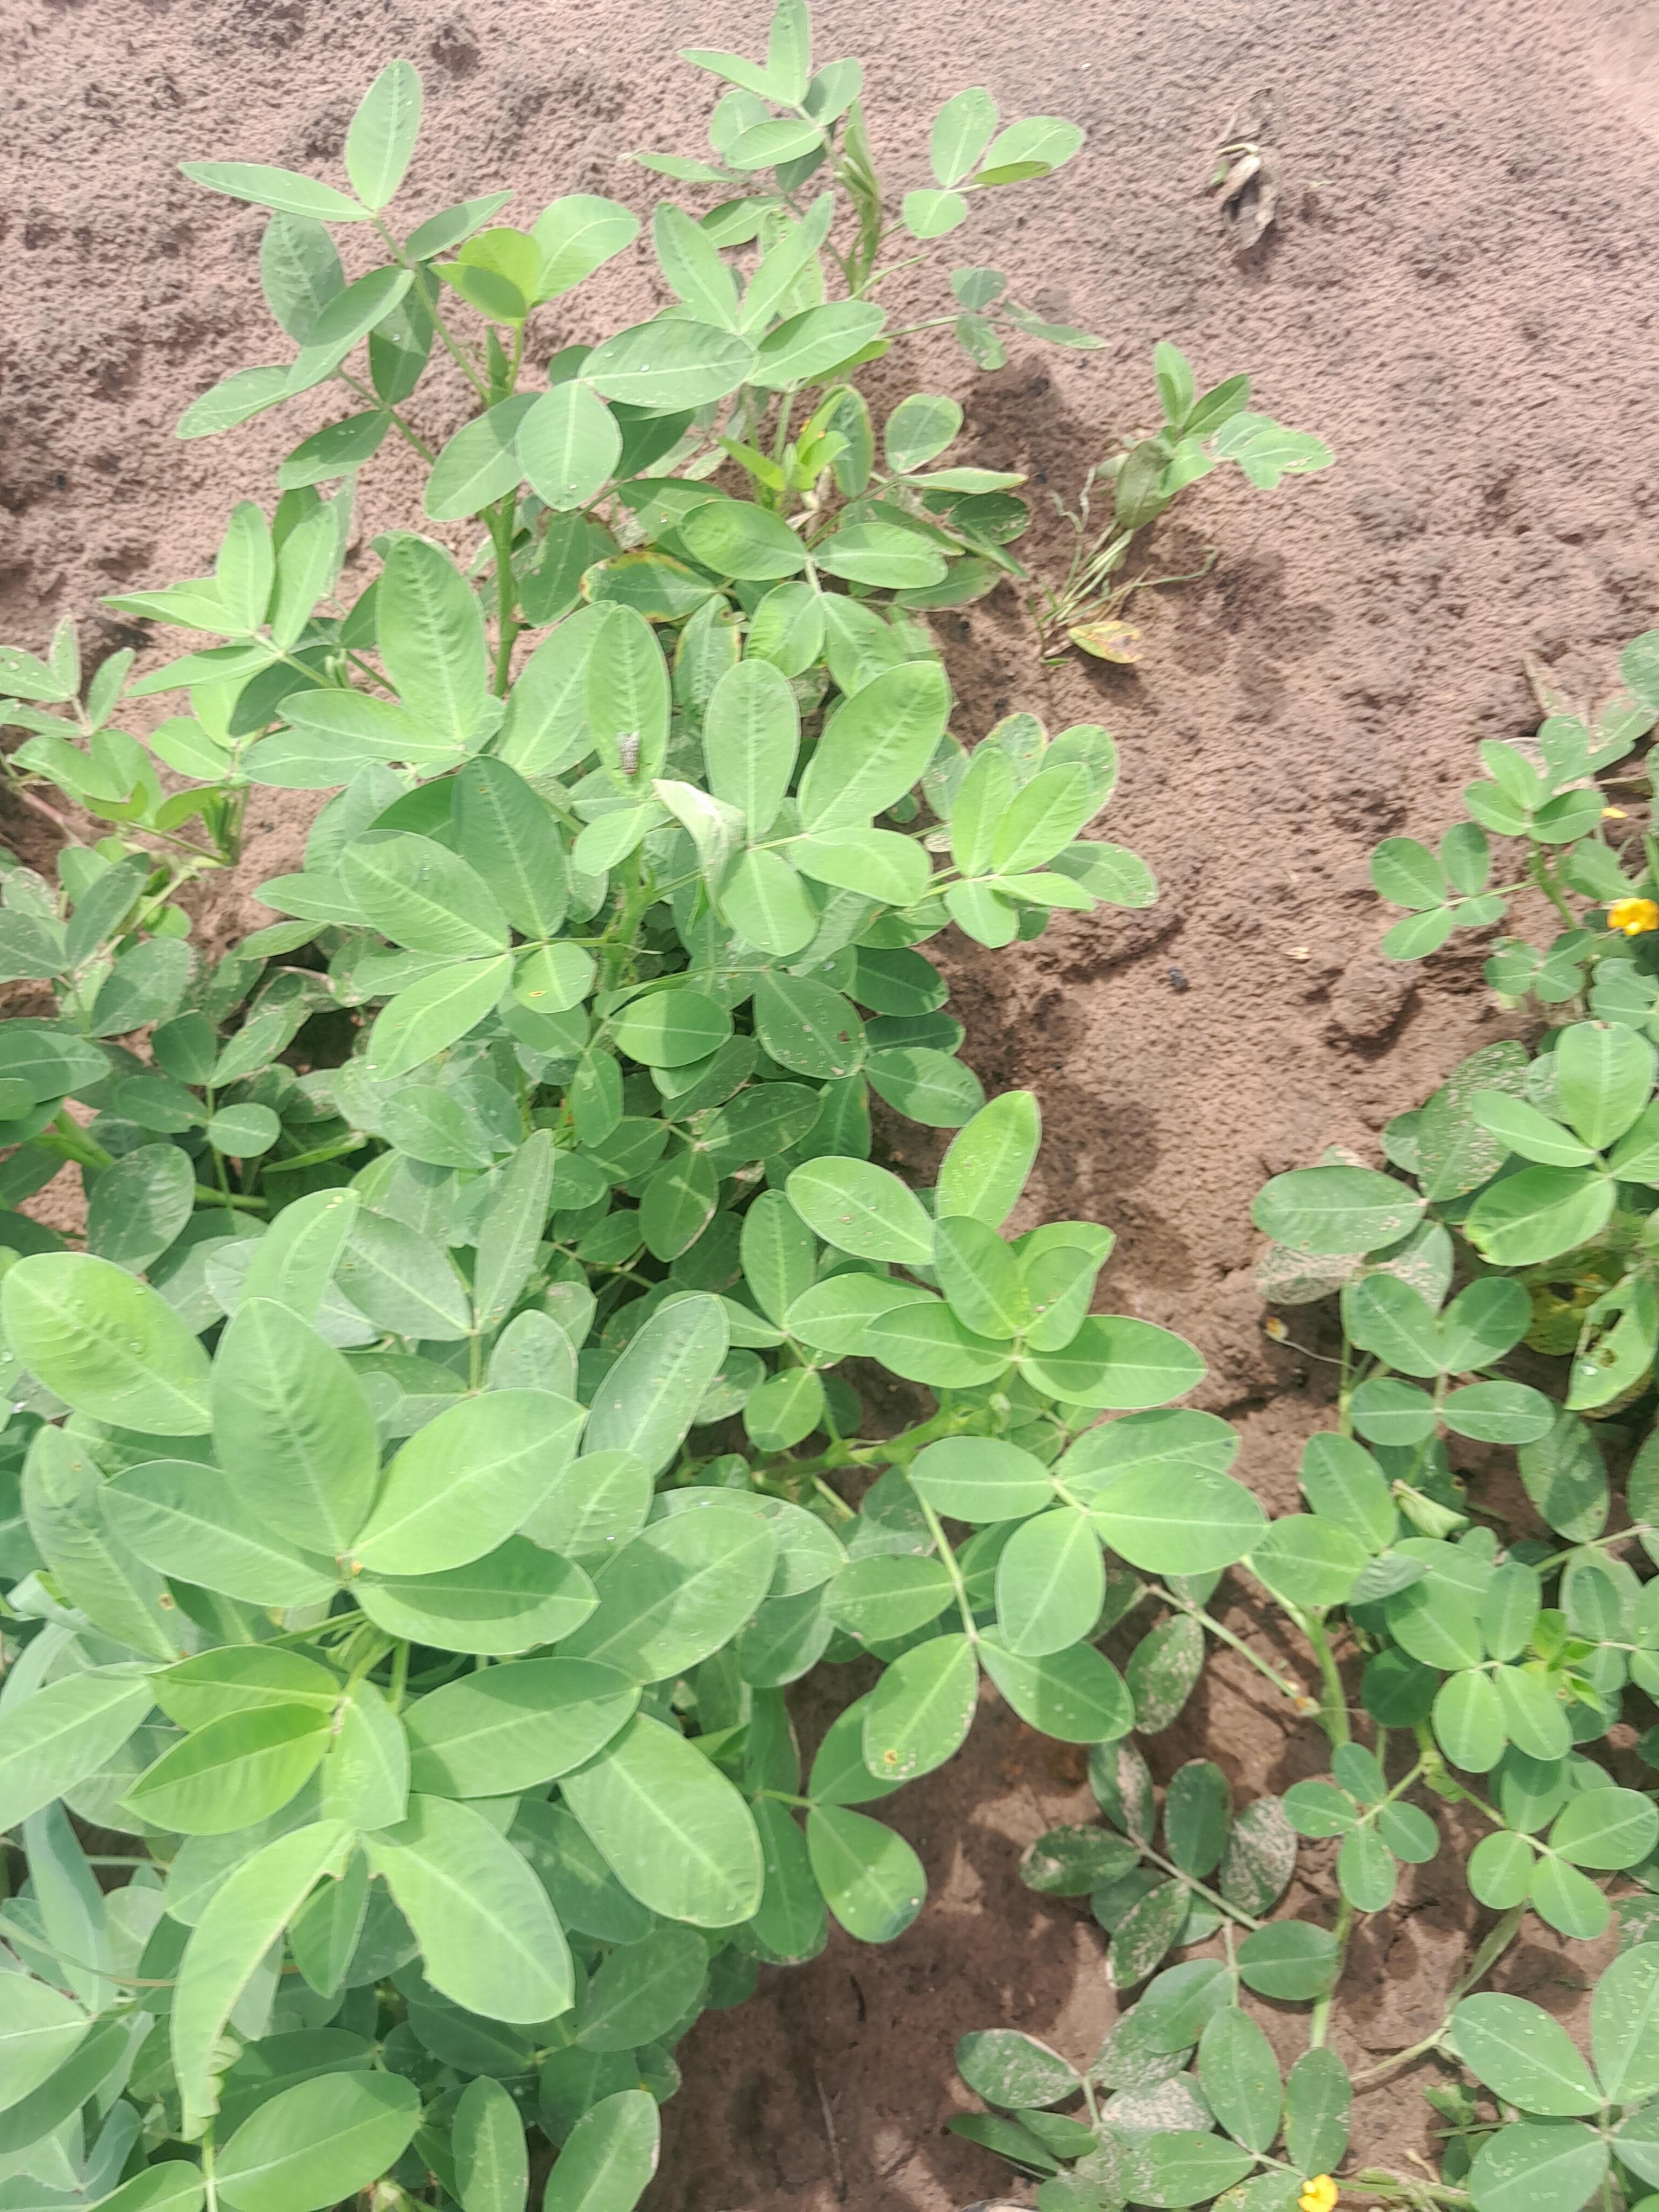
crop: groundnut
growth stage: flowering
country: Senegal
